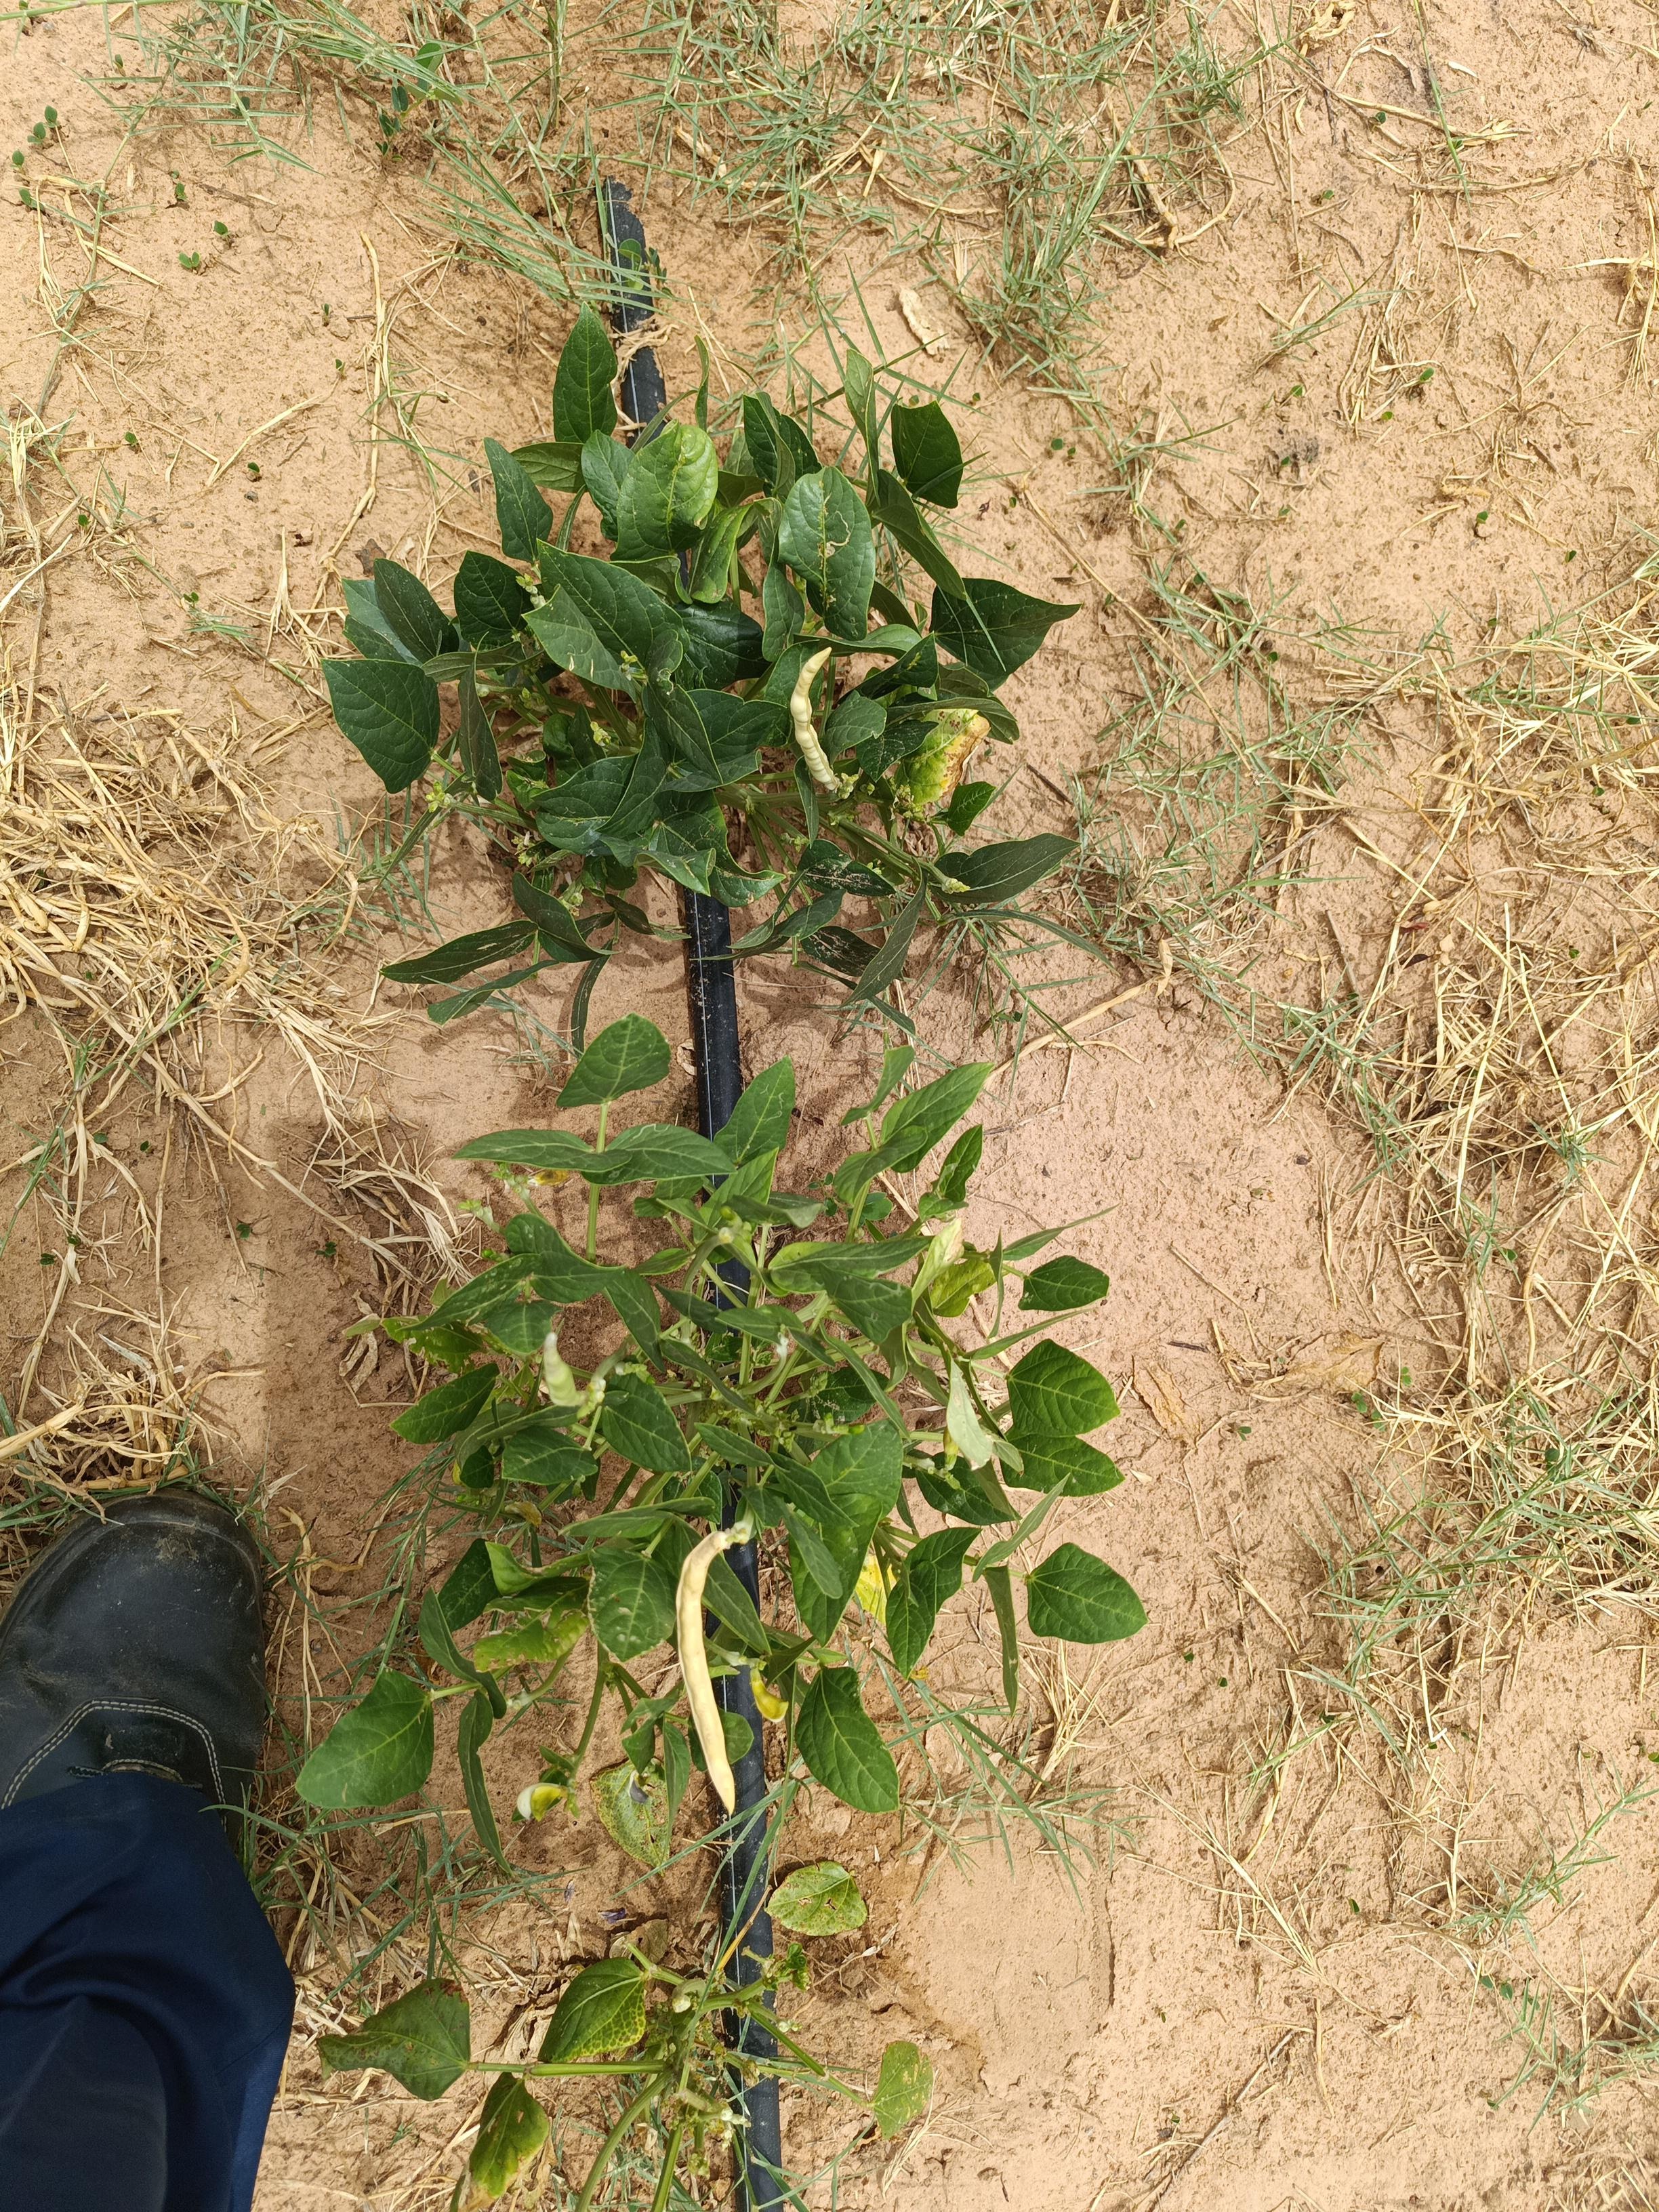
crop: cowpea
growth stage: flowering
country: Nigeria
